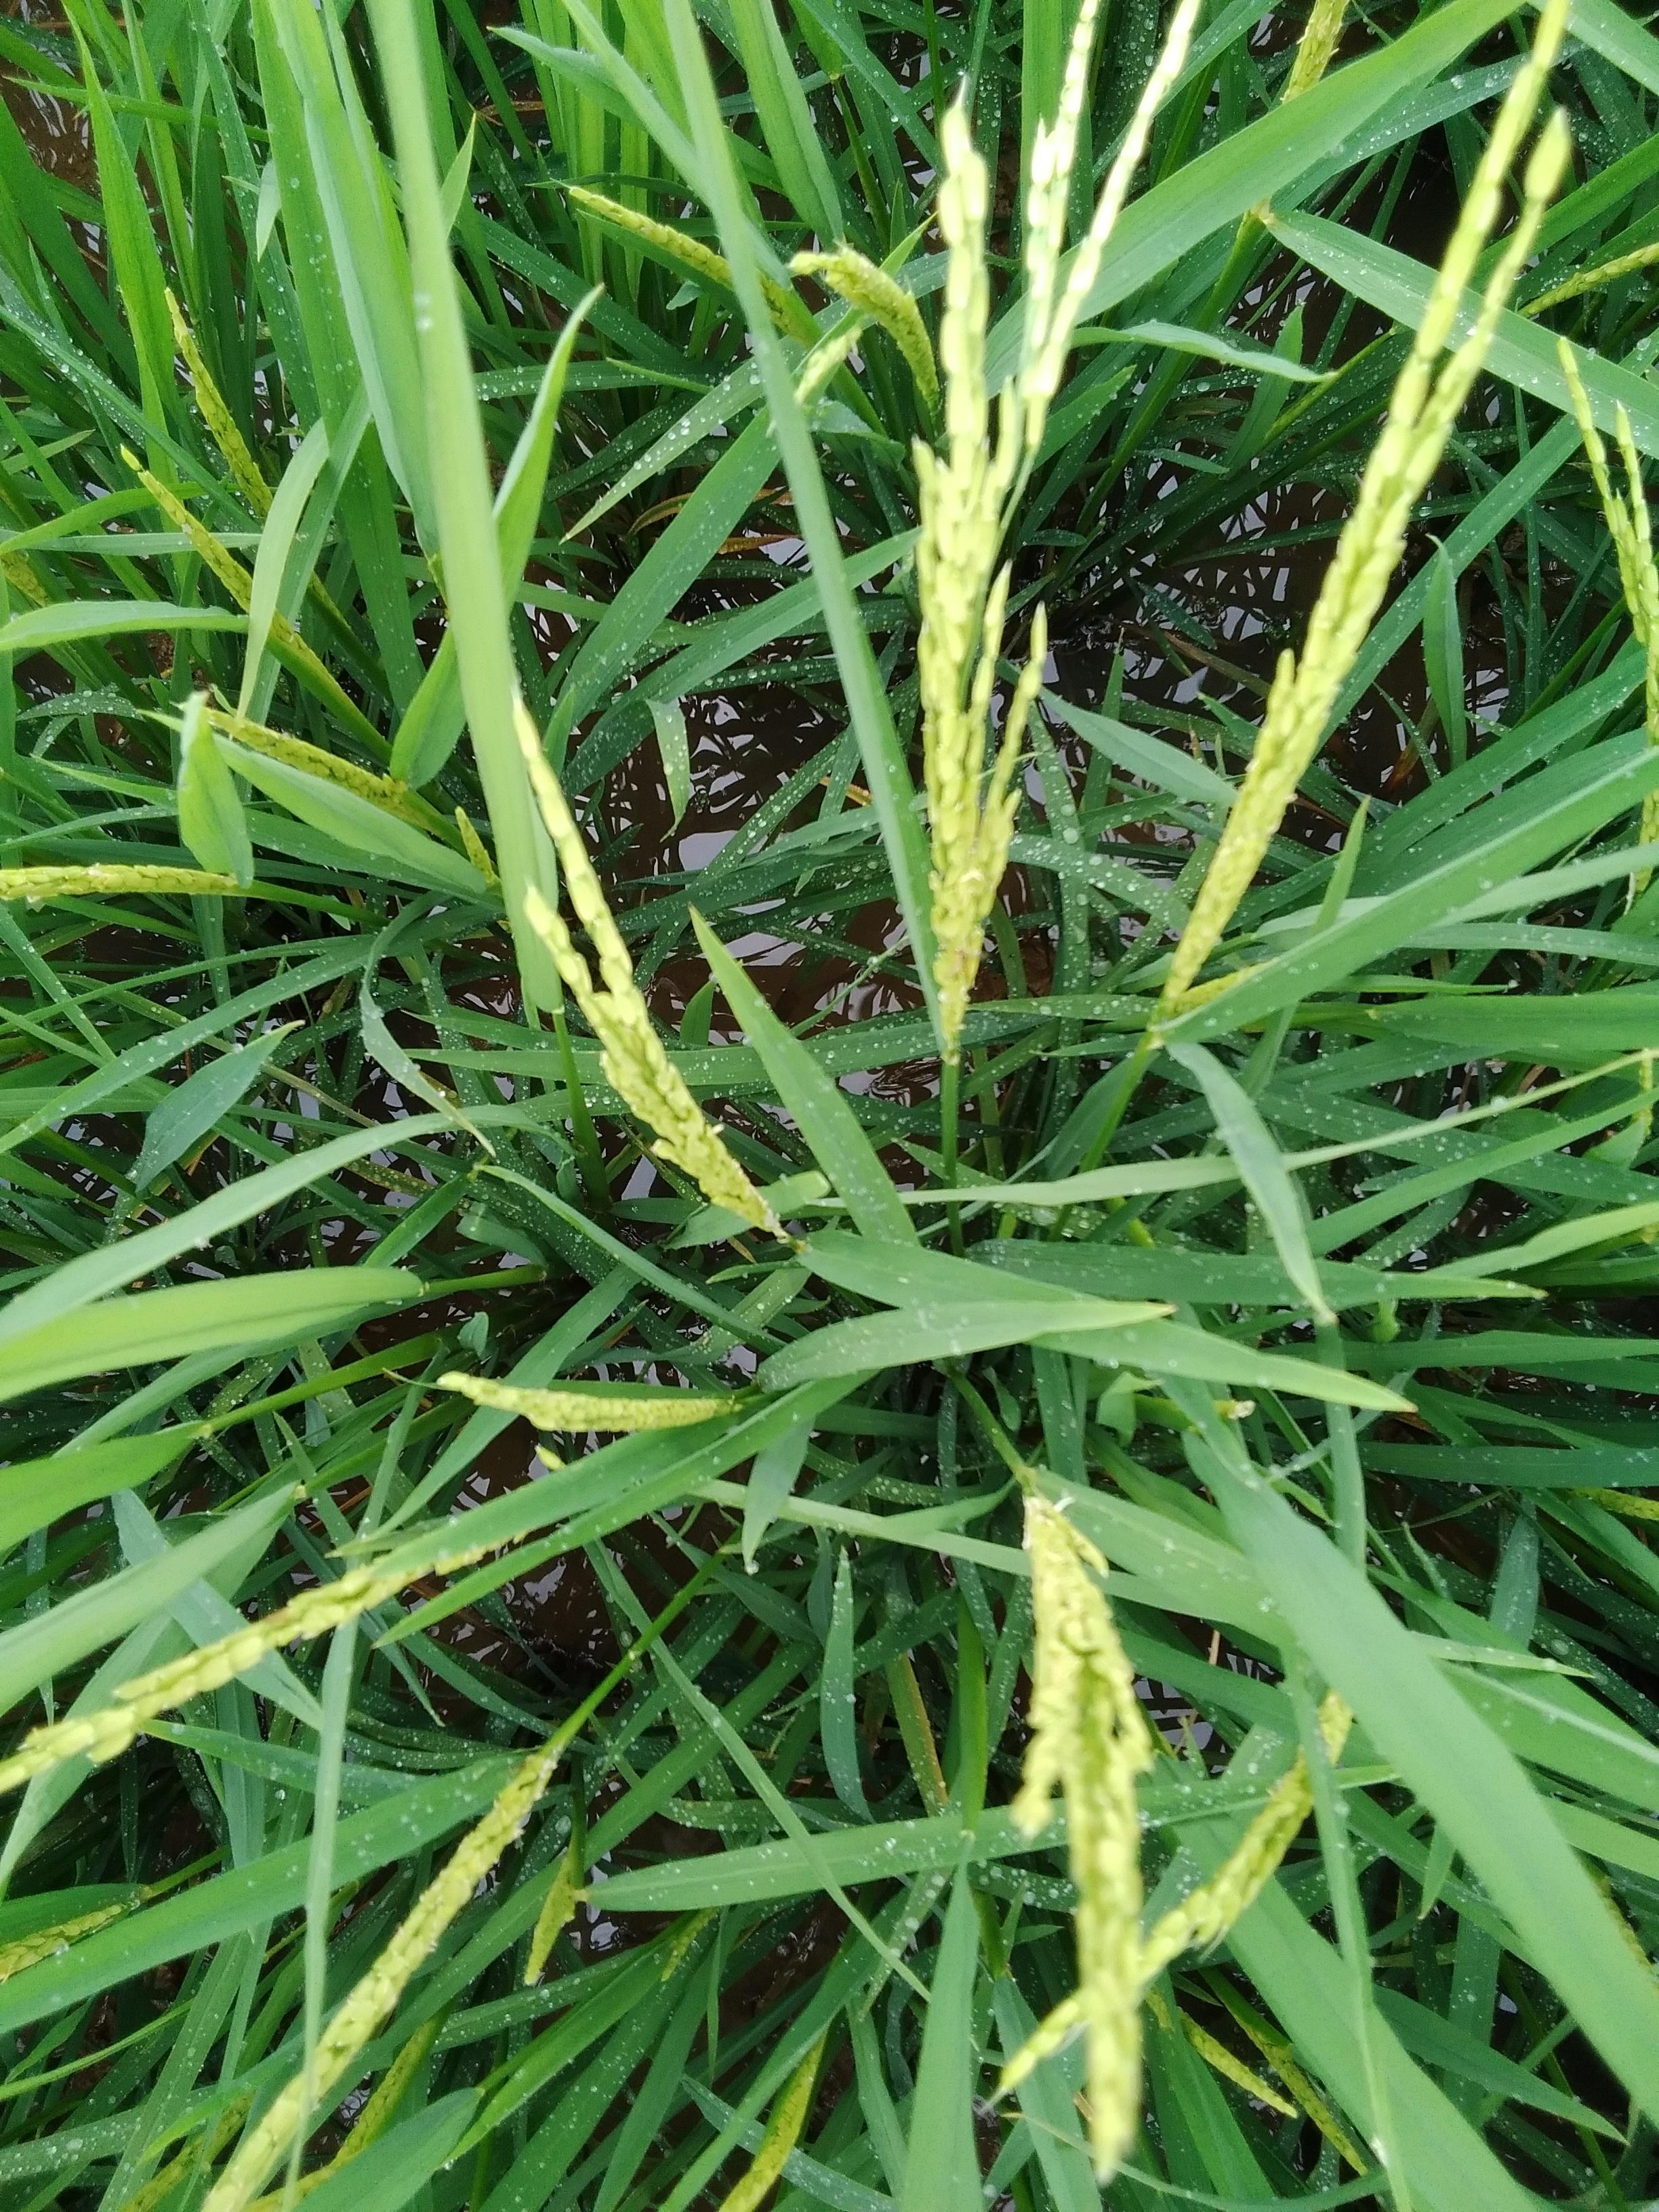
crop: rice
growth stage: flowering
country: Nigeria
